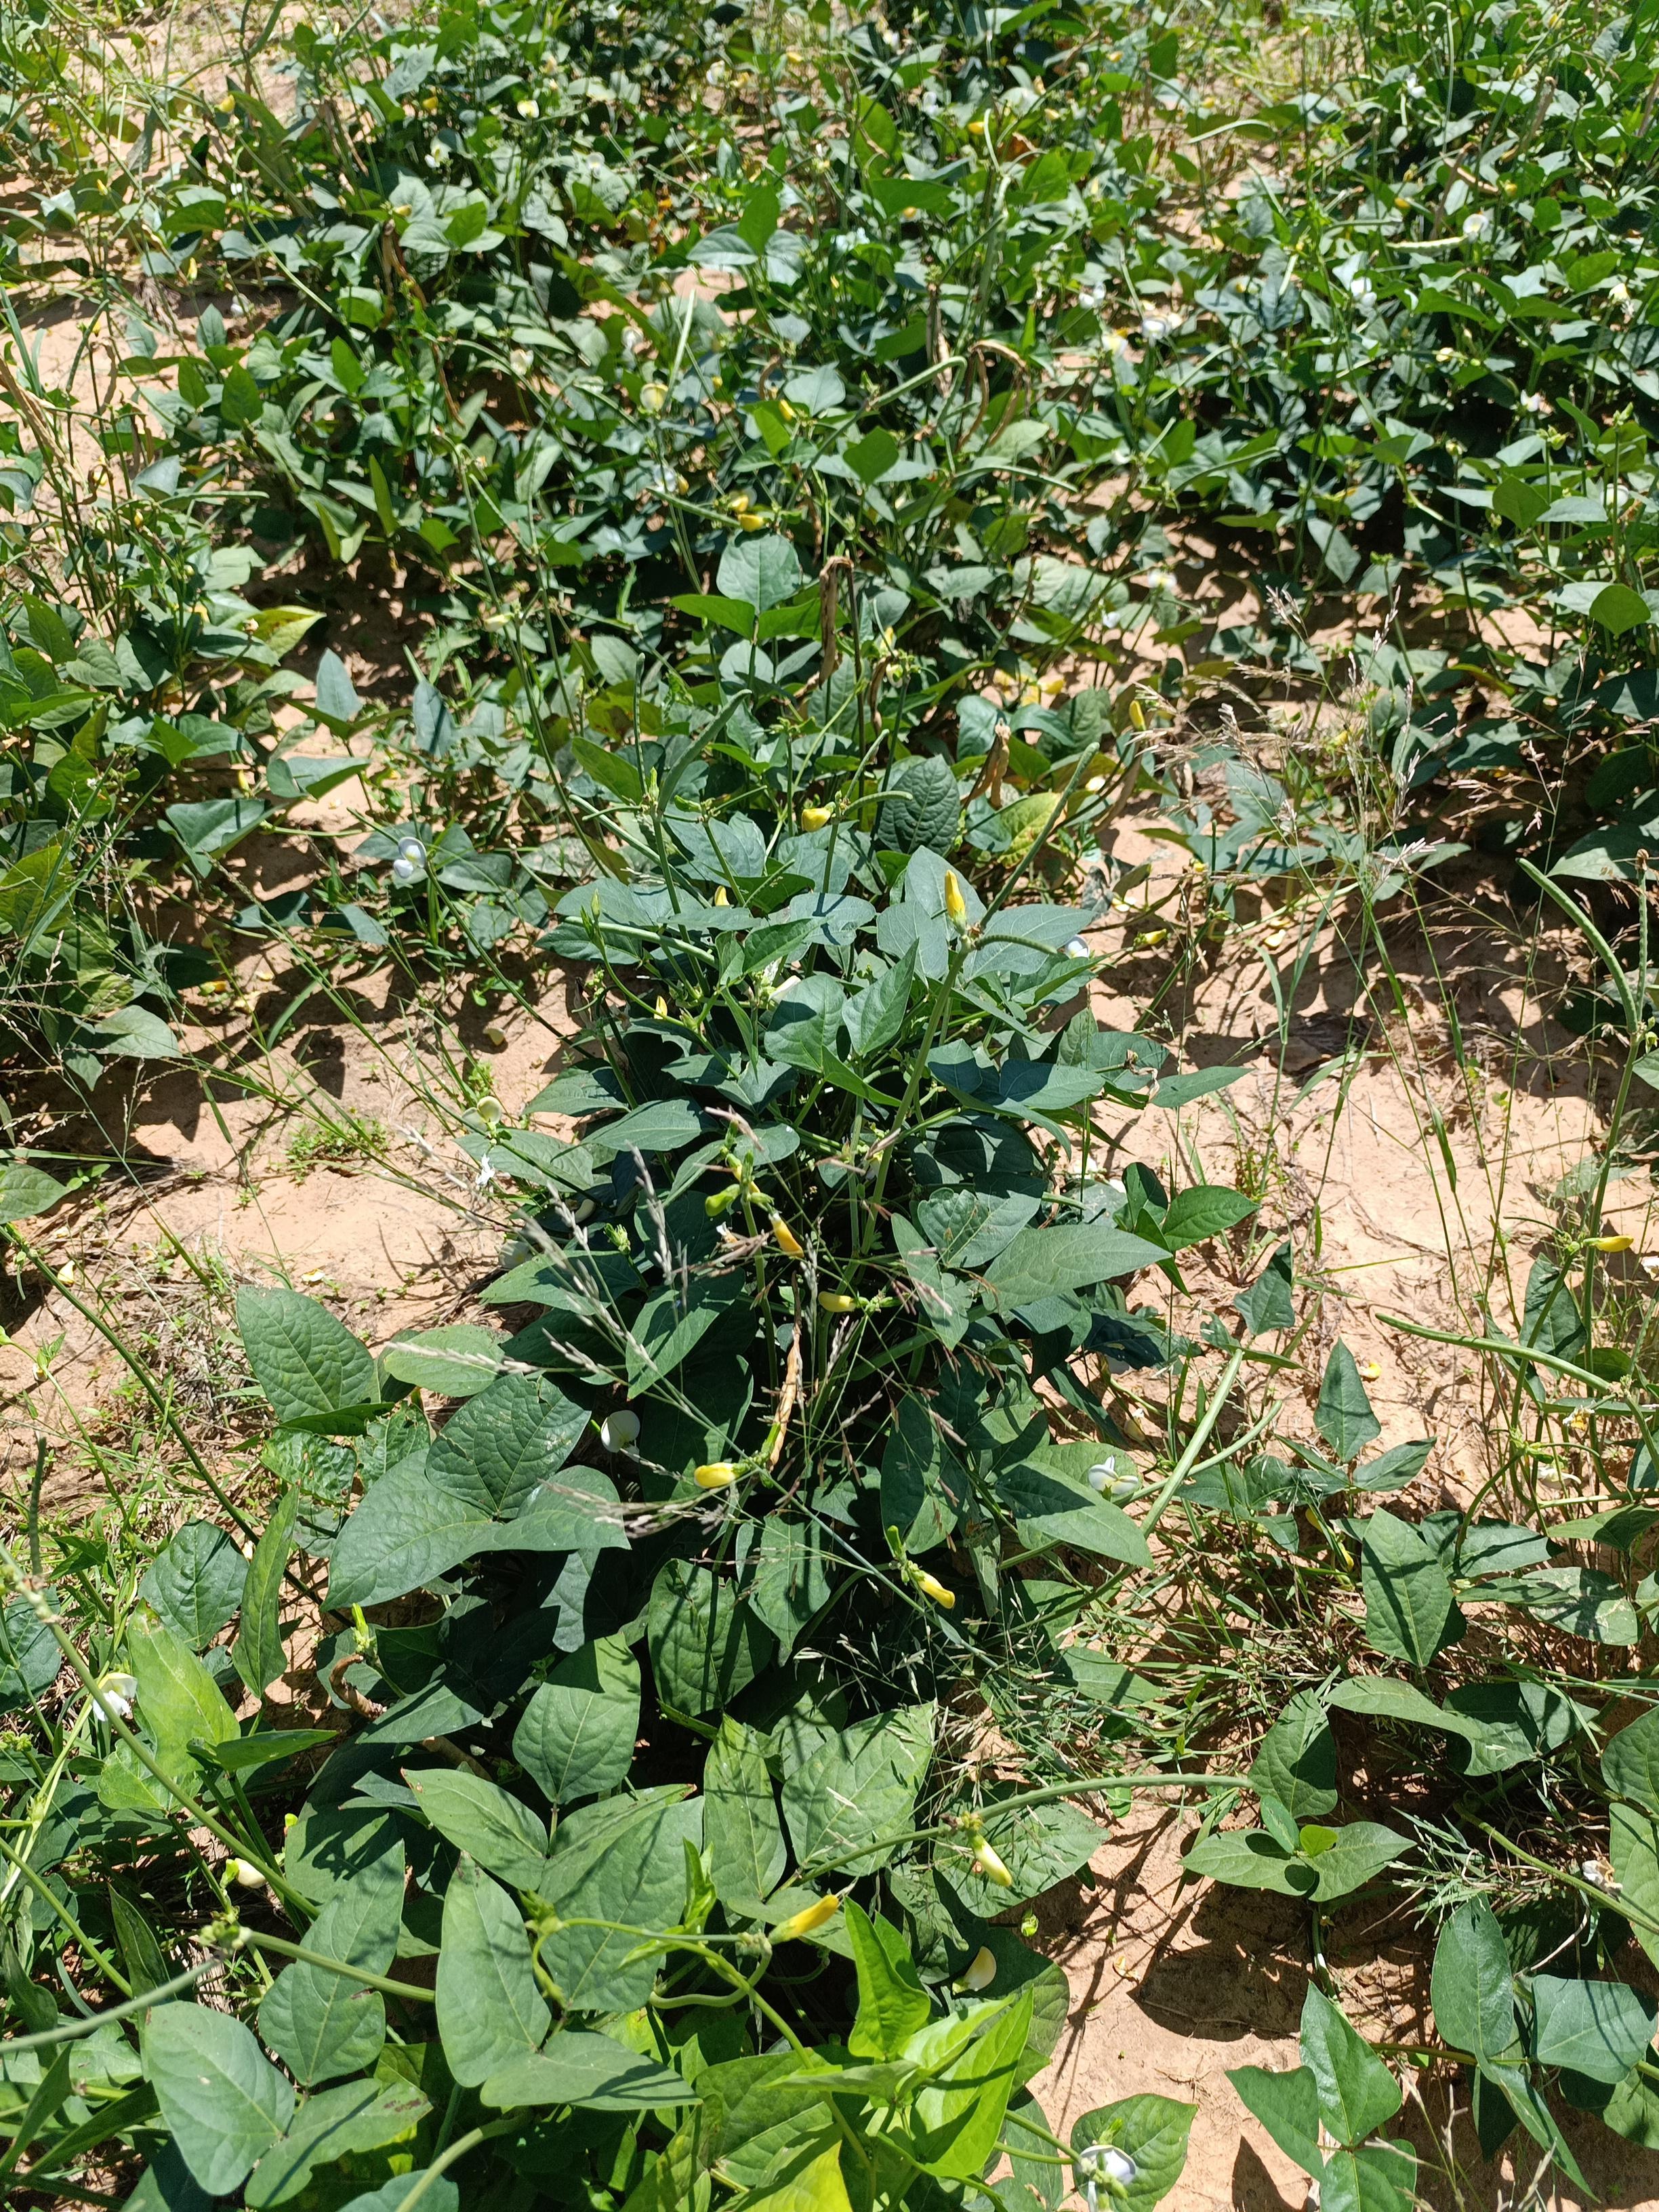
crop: cowpea
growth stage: maturity
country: Nigeria
